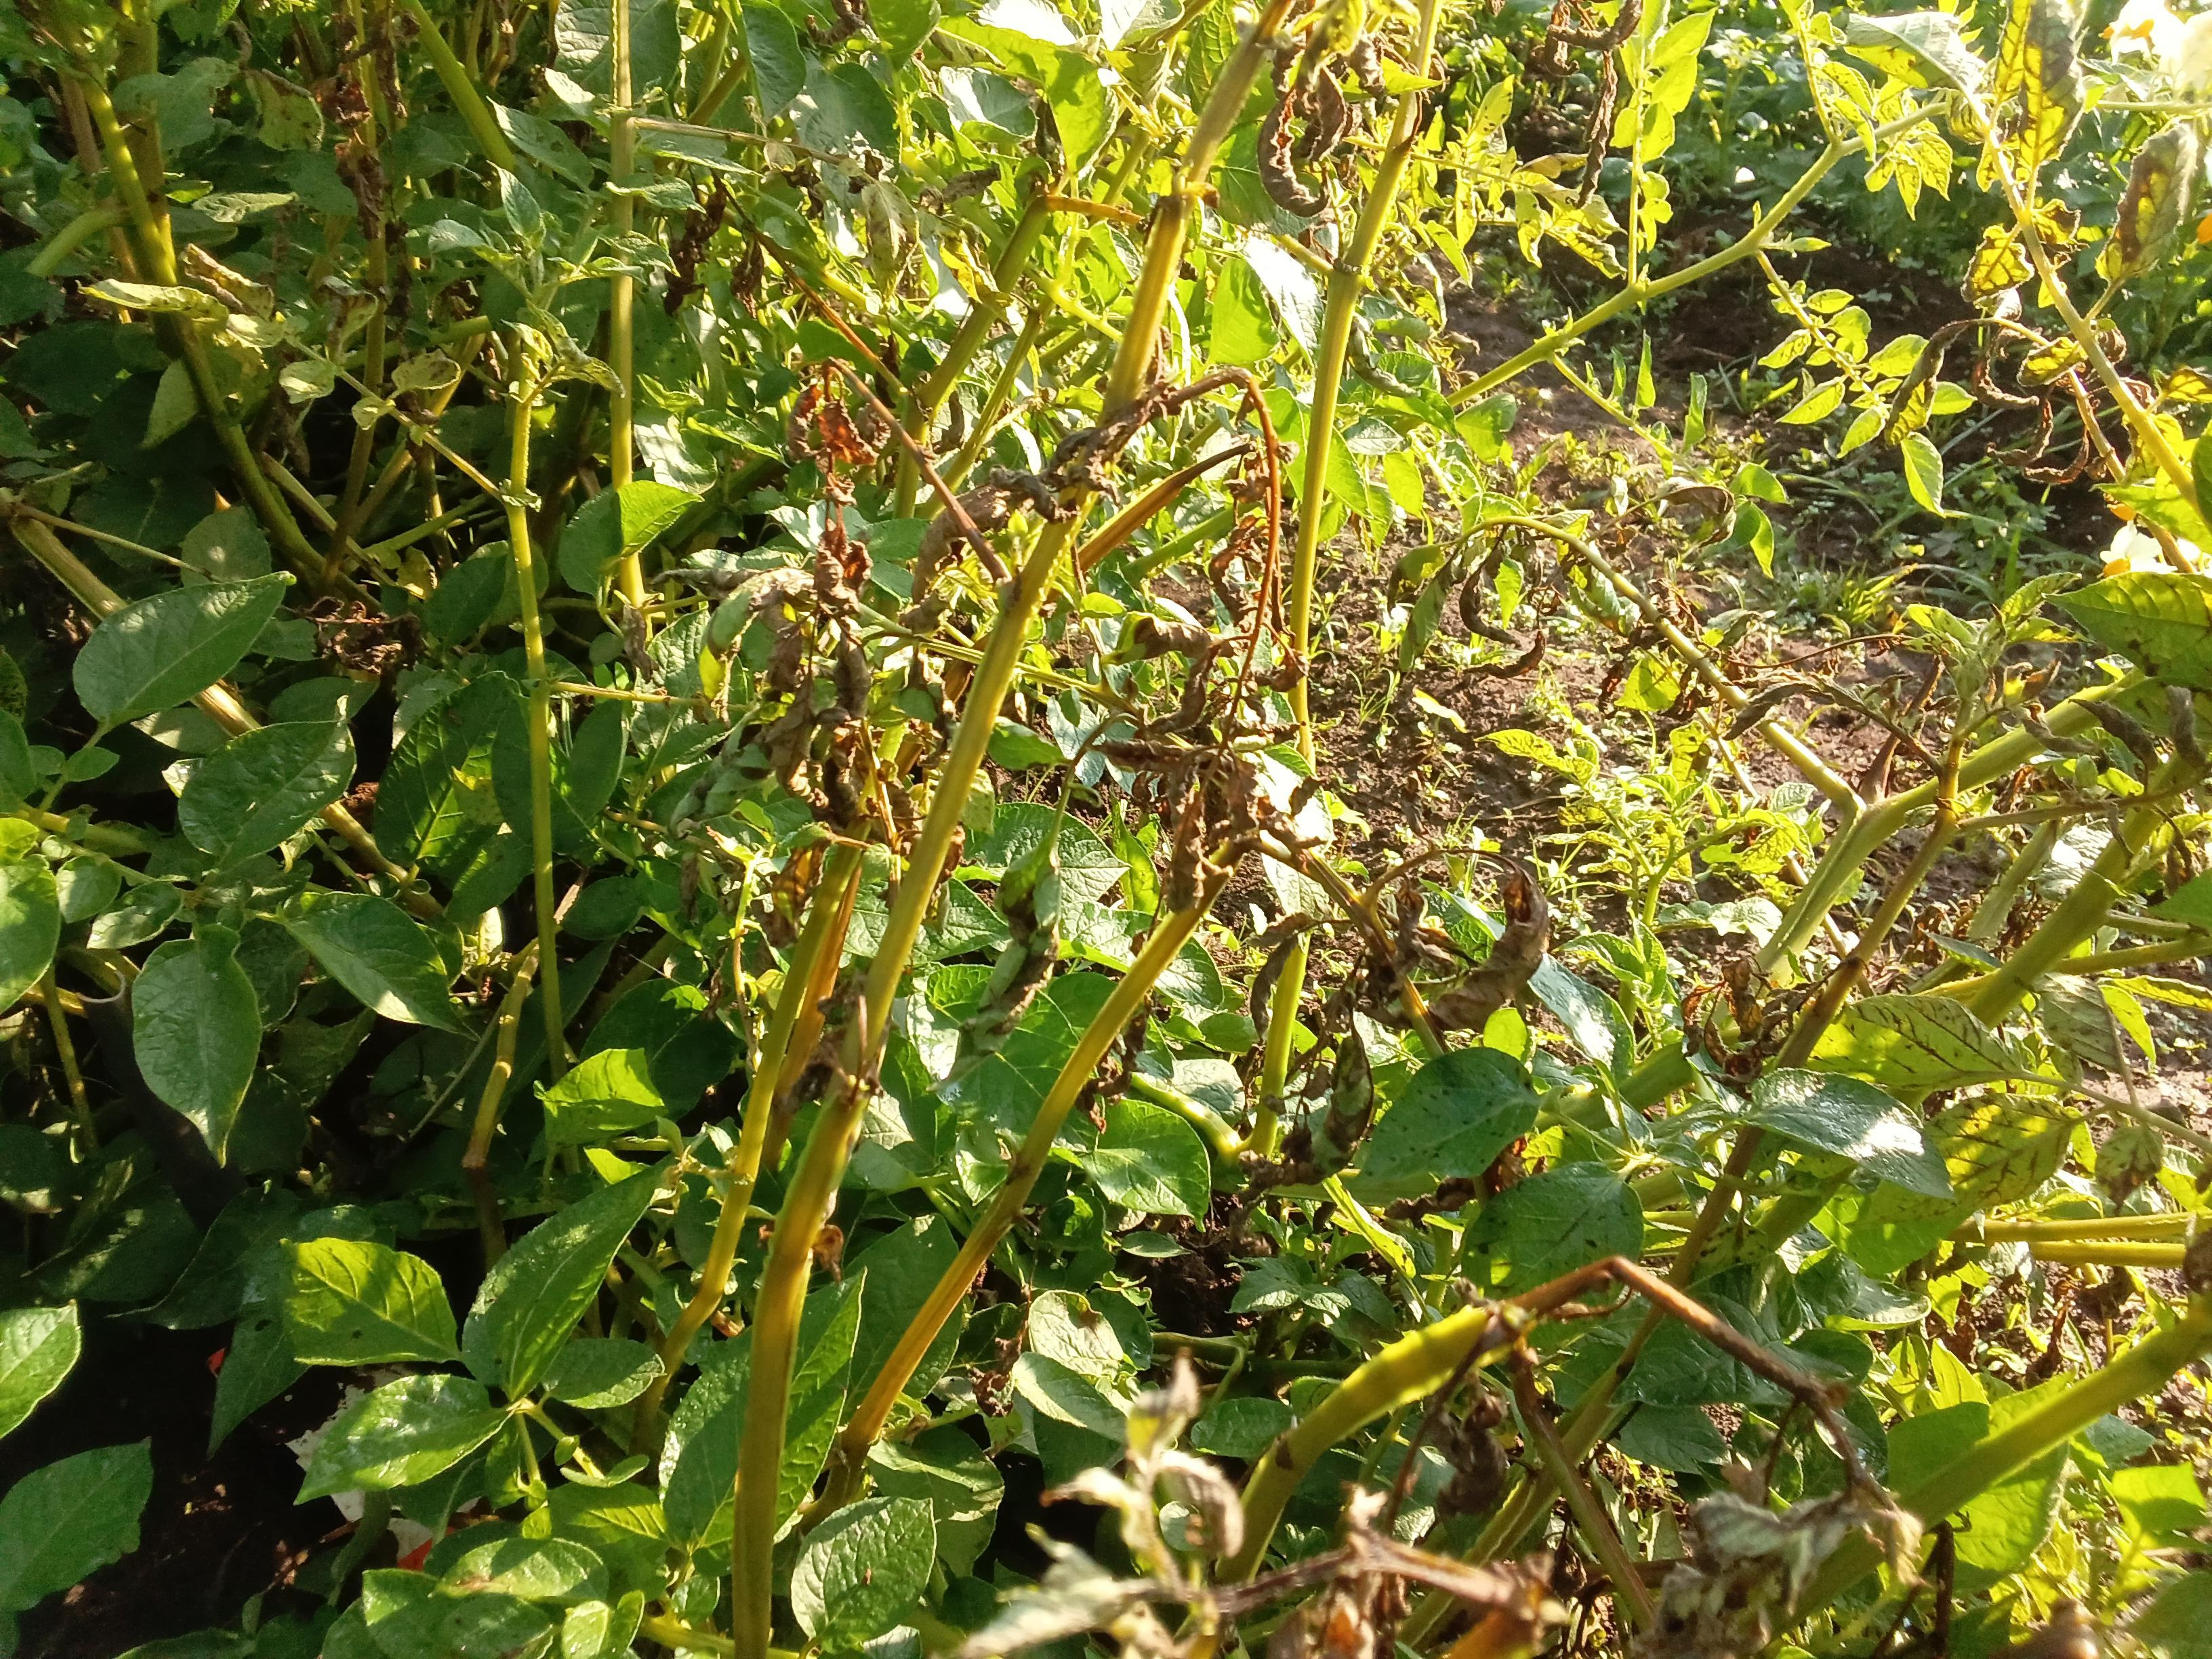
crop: potato
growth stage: flowering
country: Kenya
